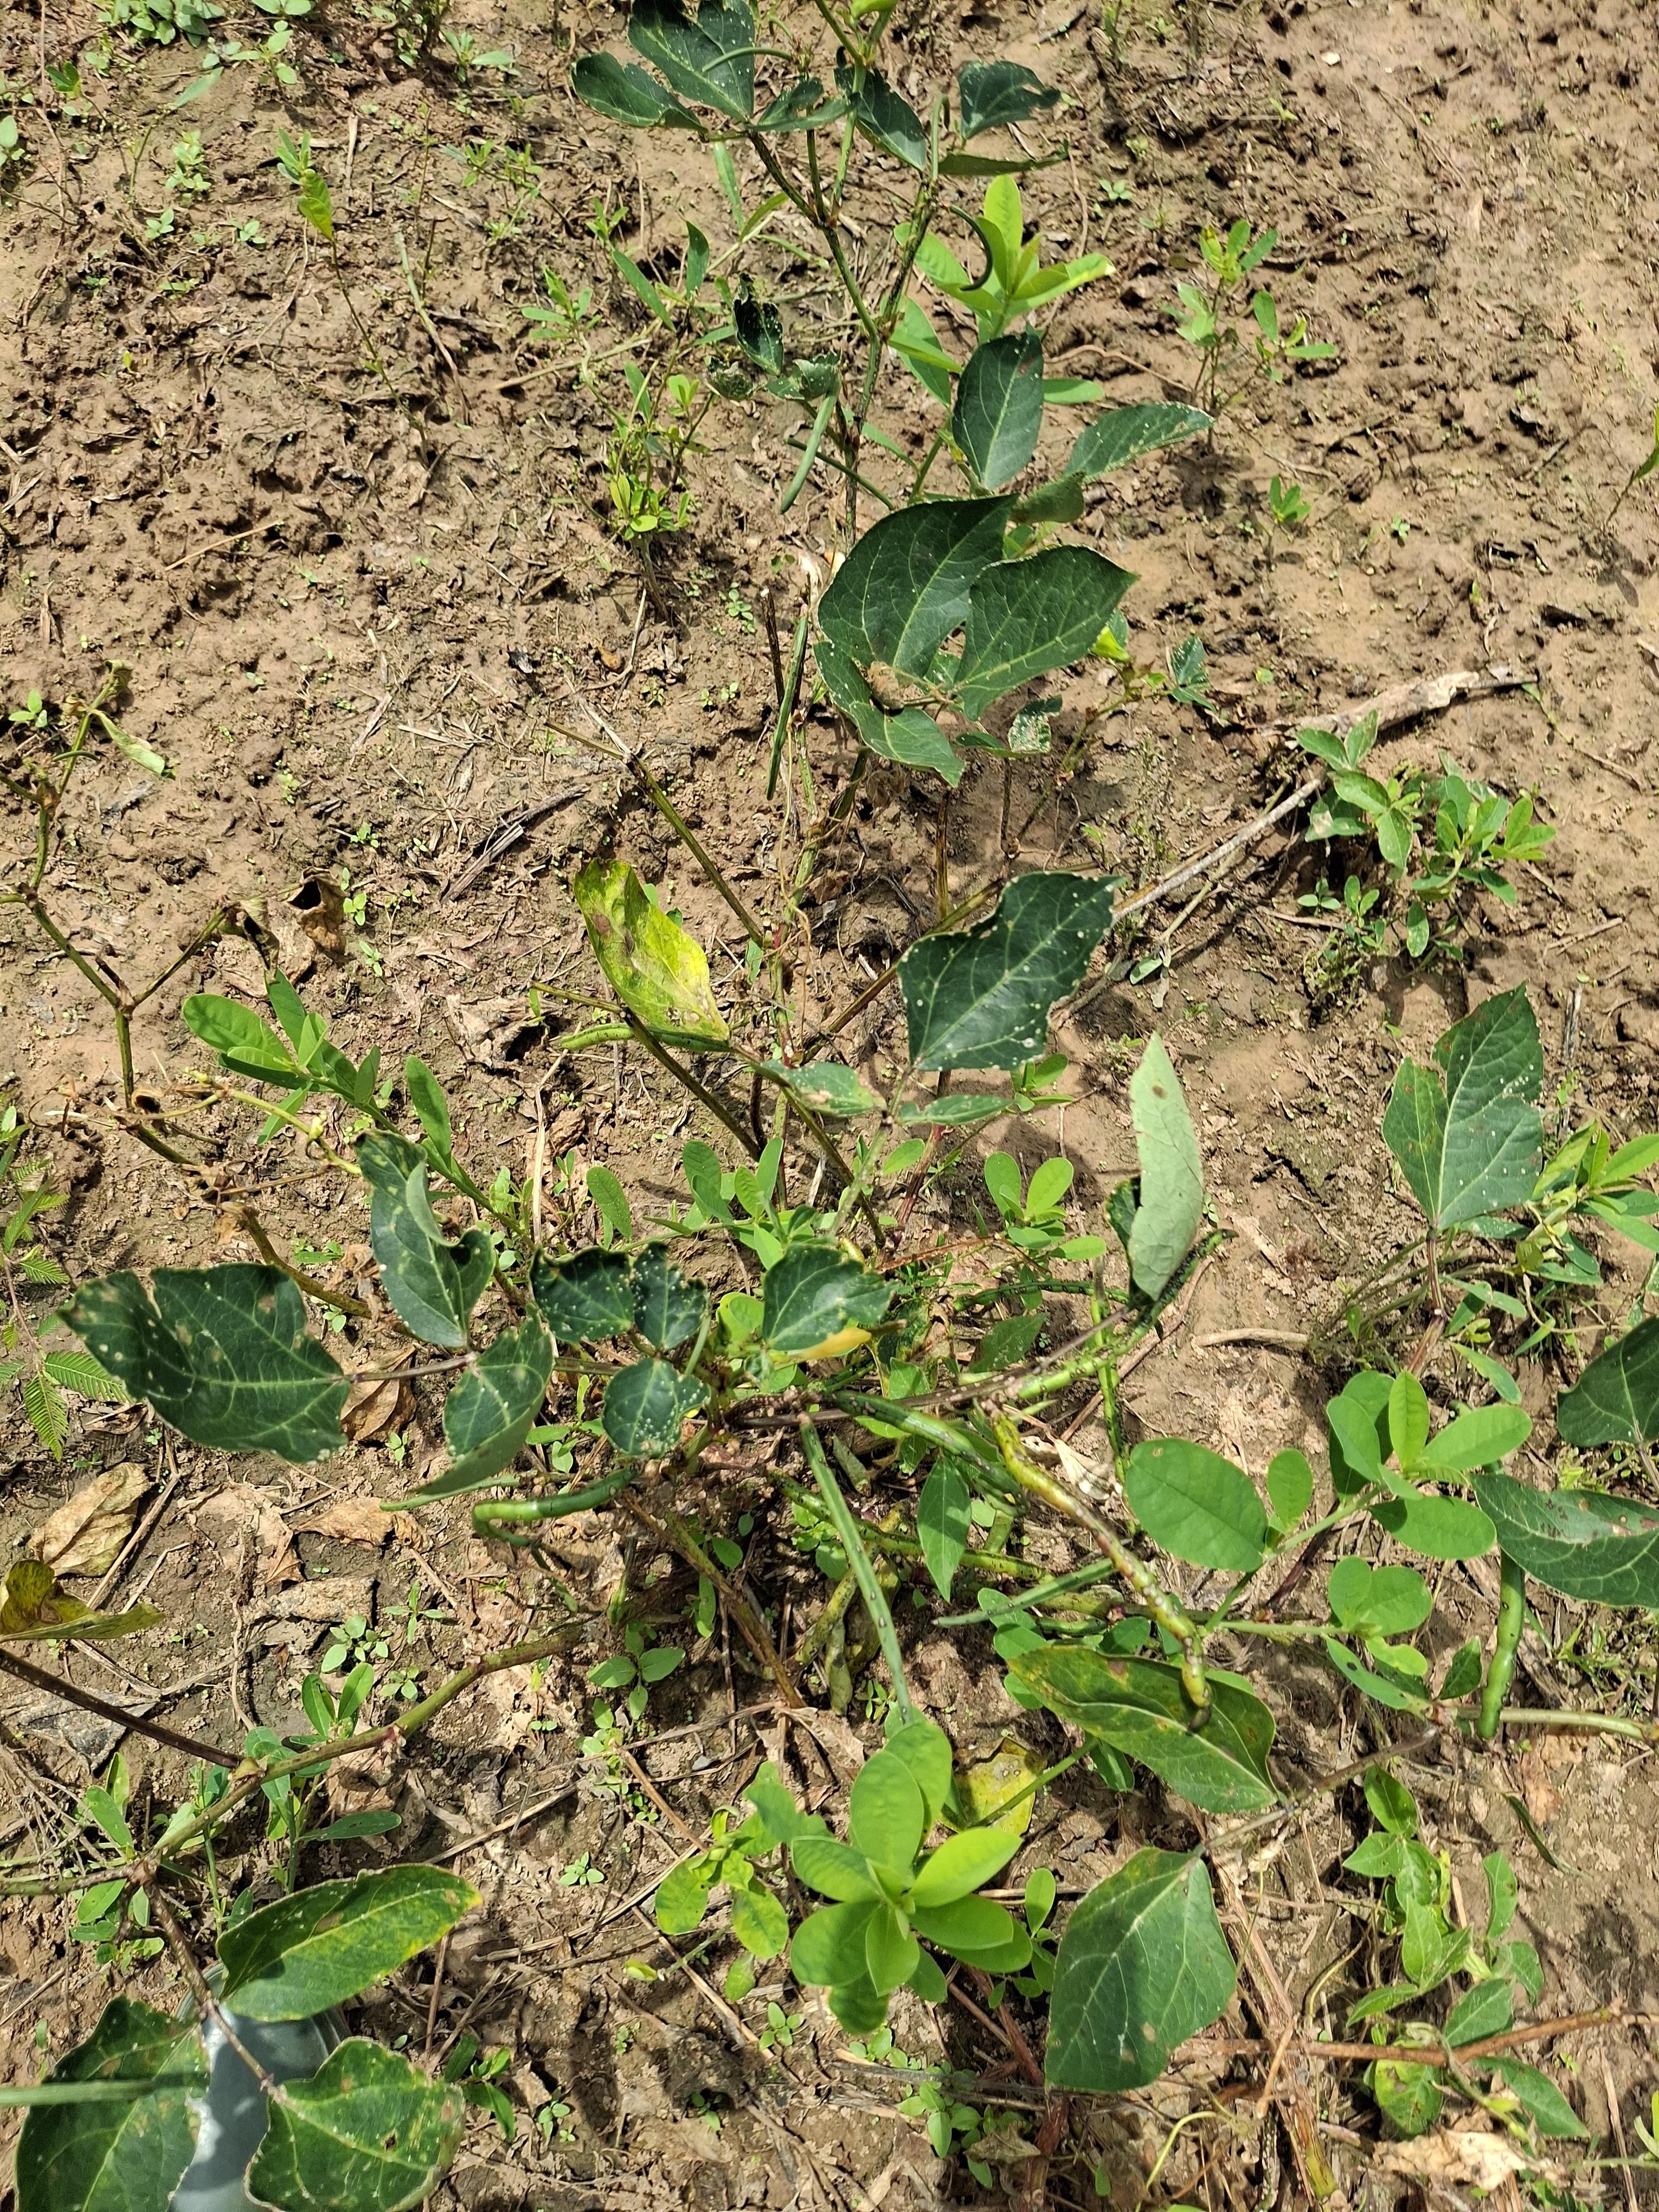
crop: cowpea
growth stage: development pod
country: Nigeria
